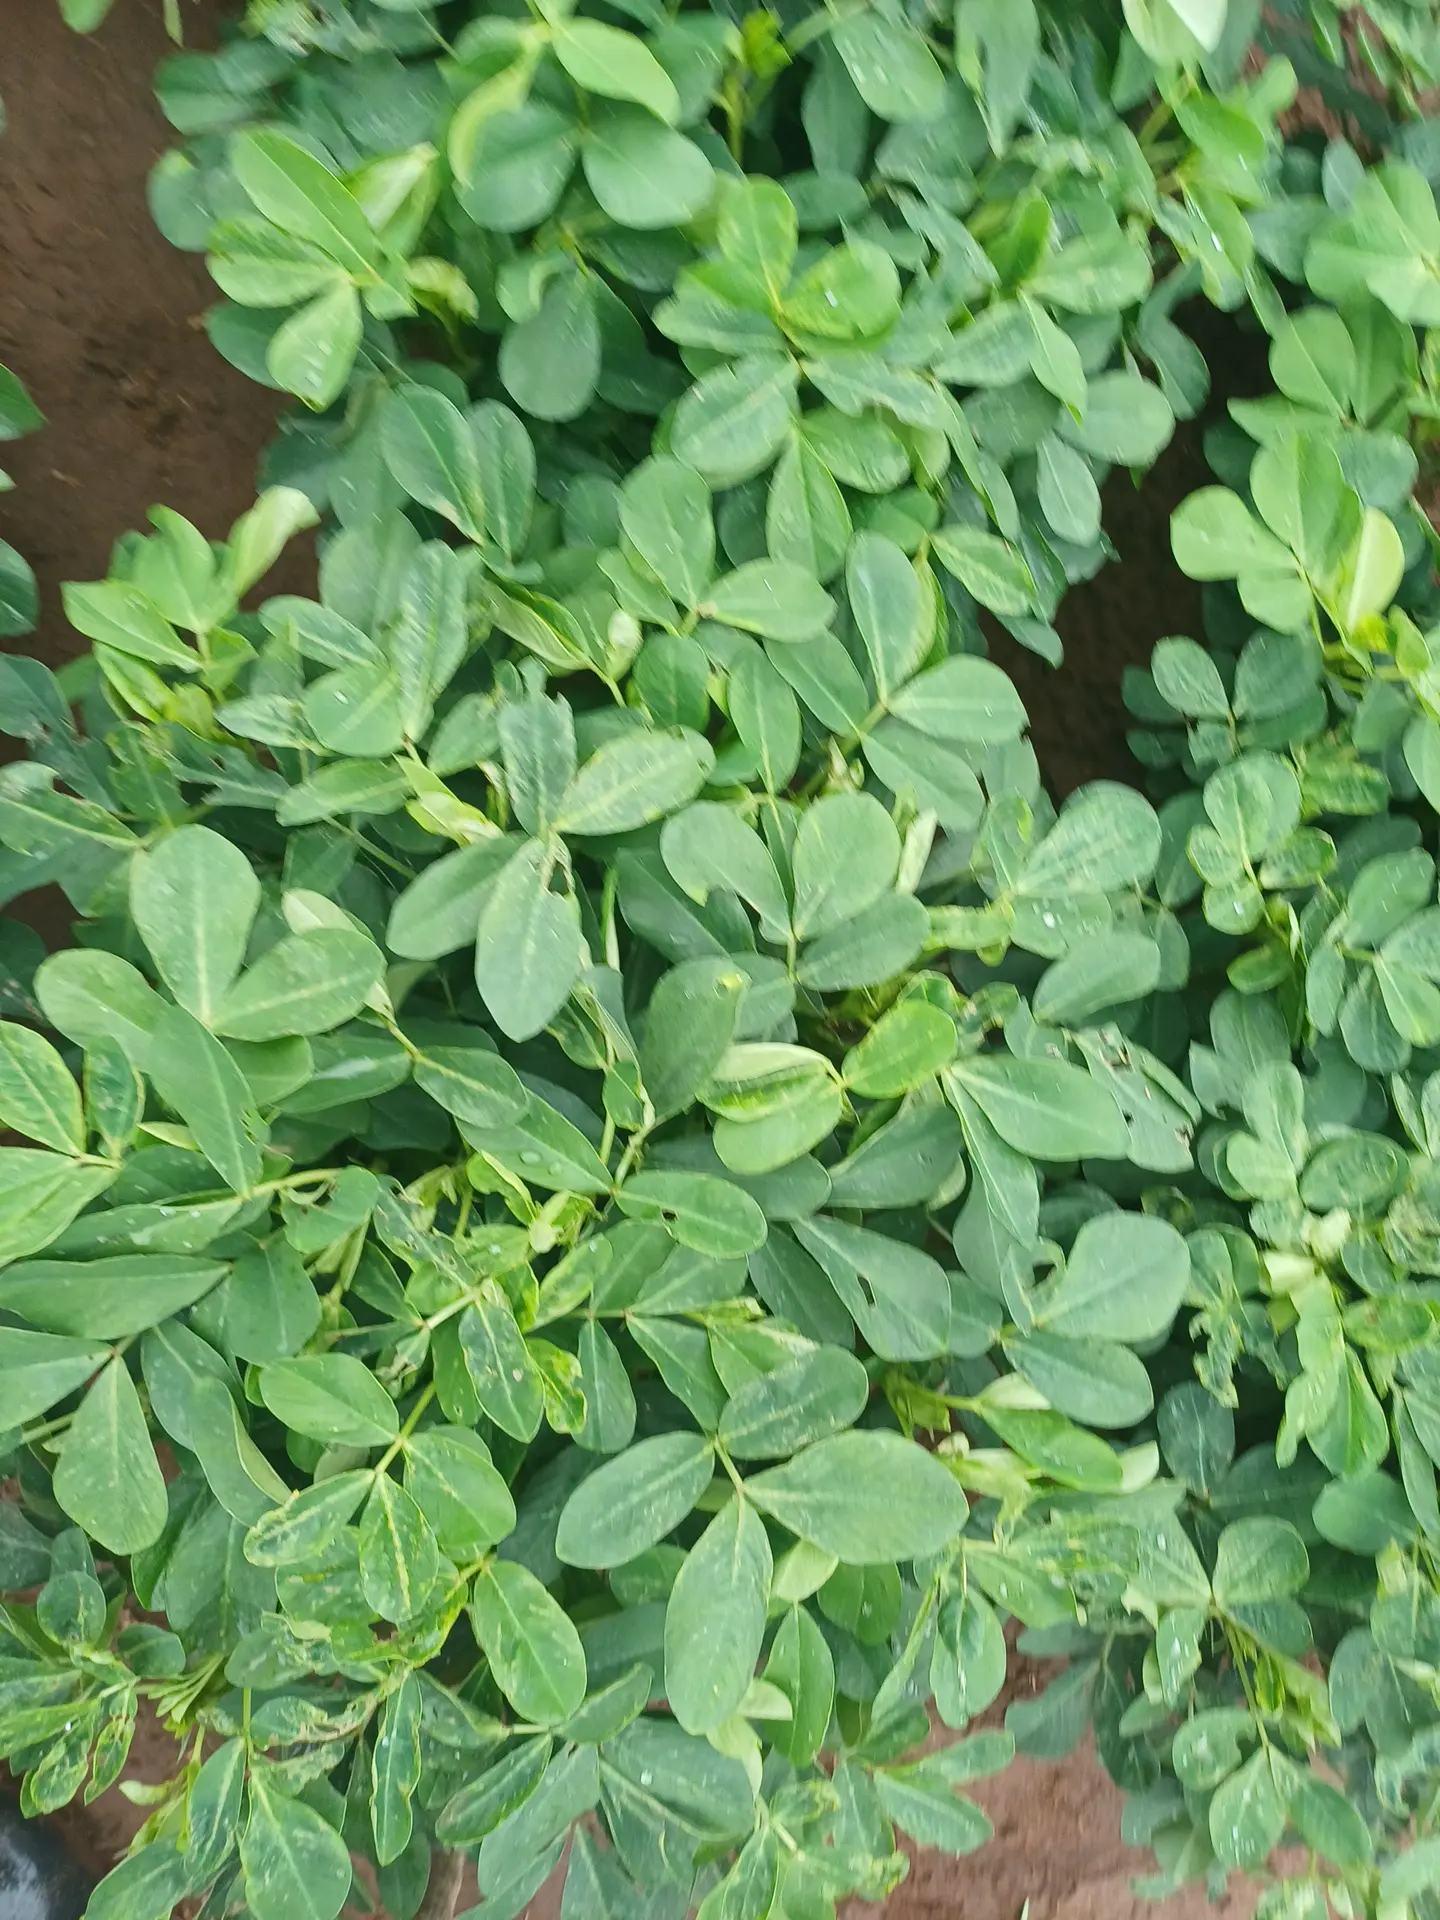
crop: groundnut
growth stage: pegging
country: Kenya
